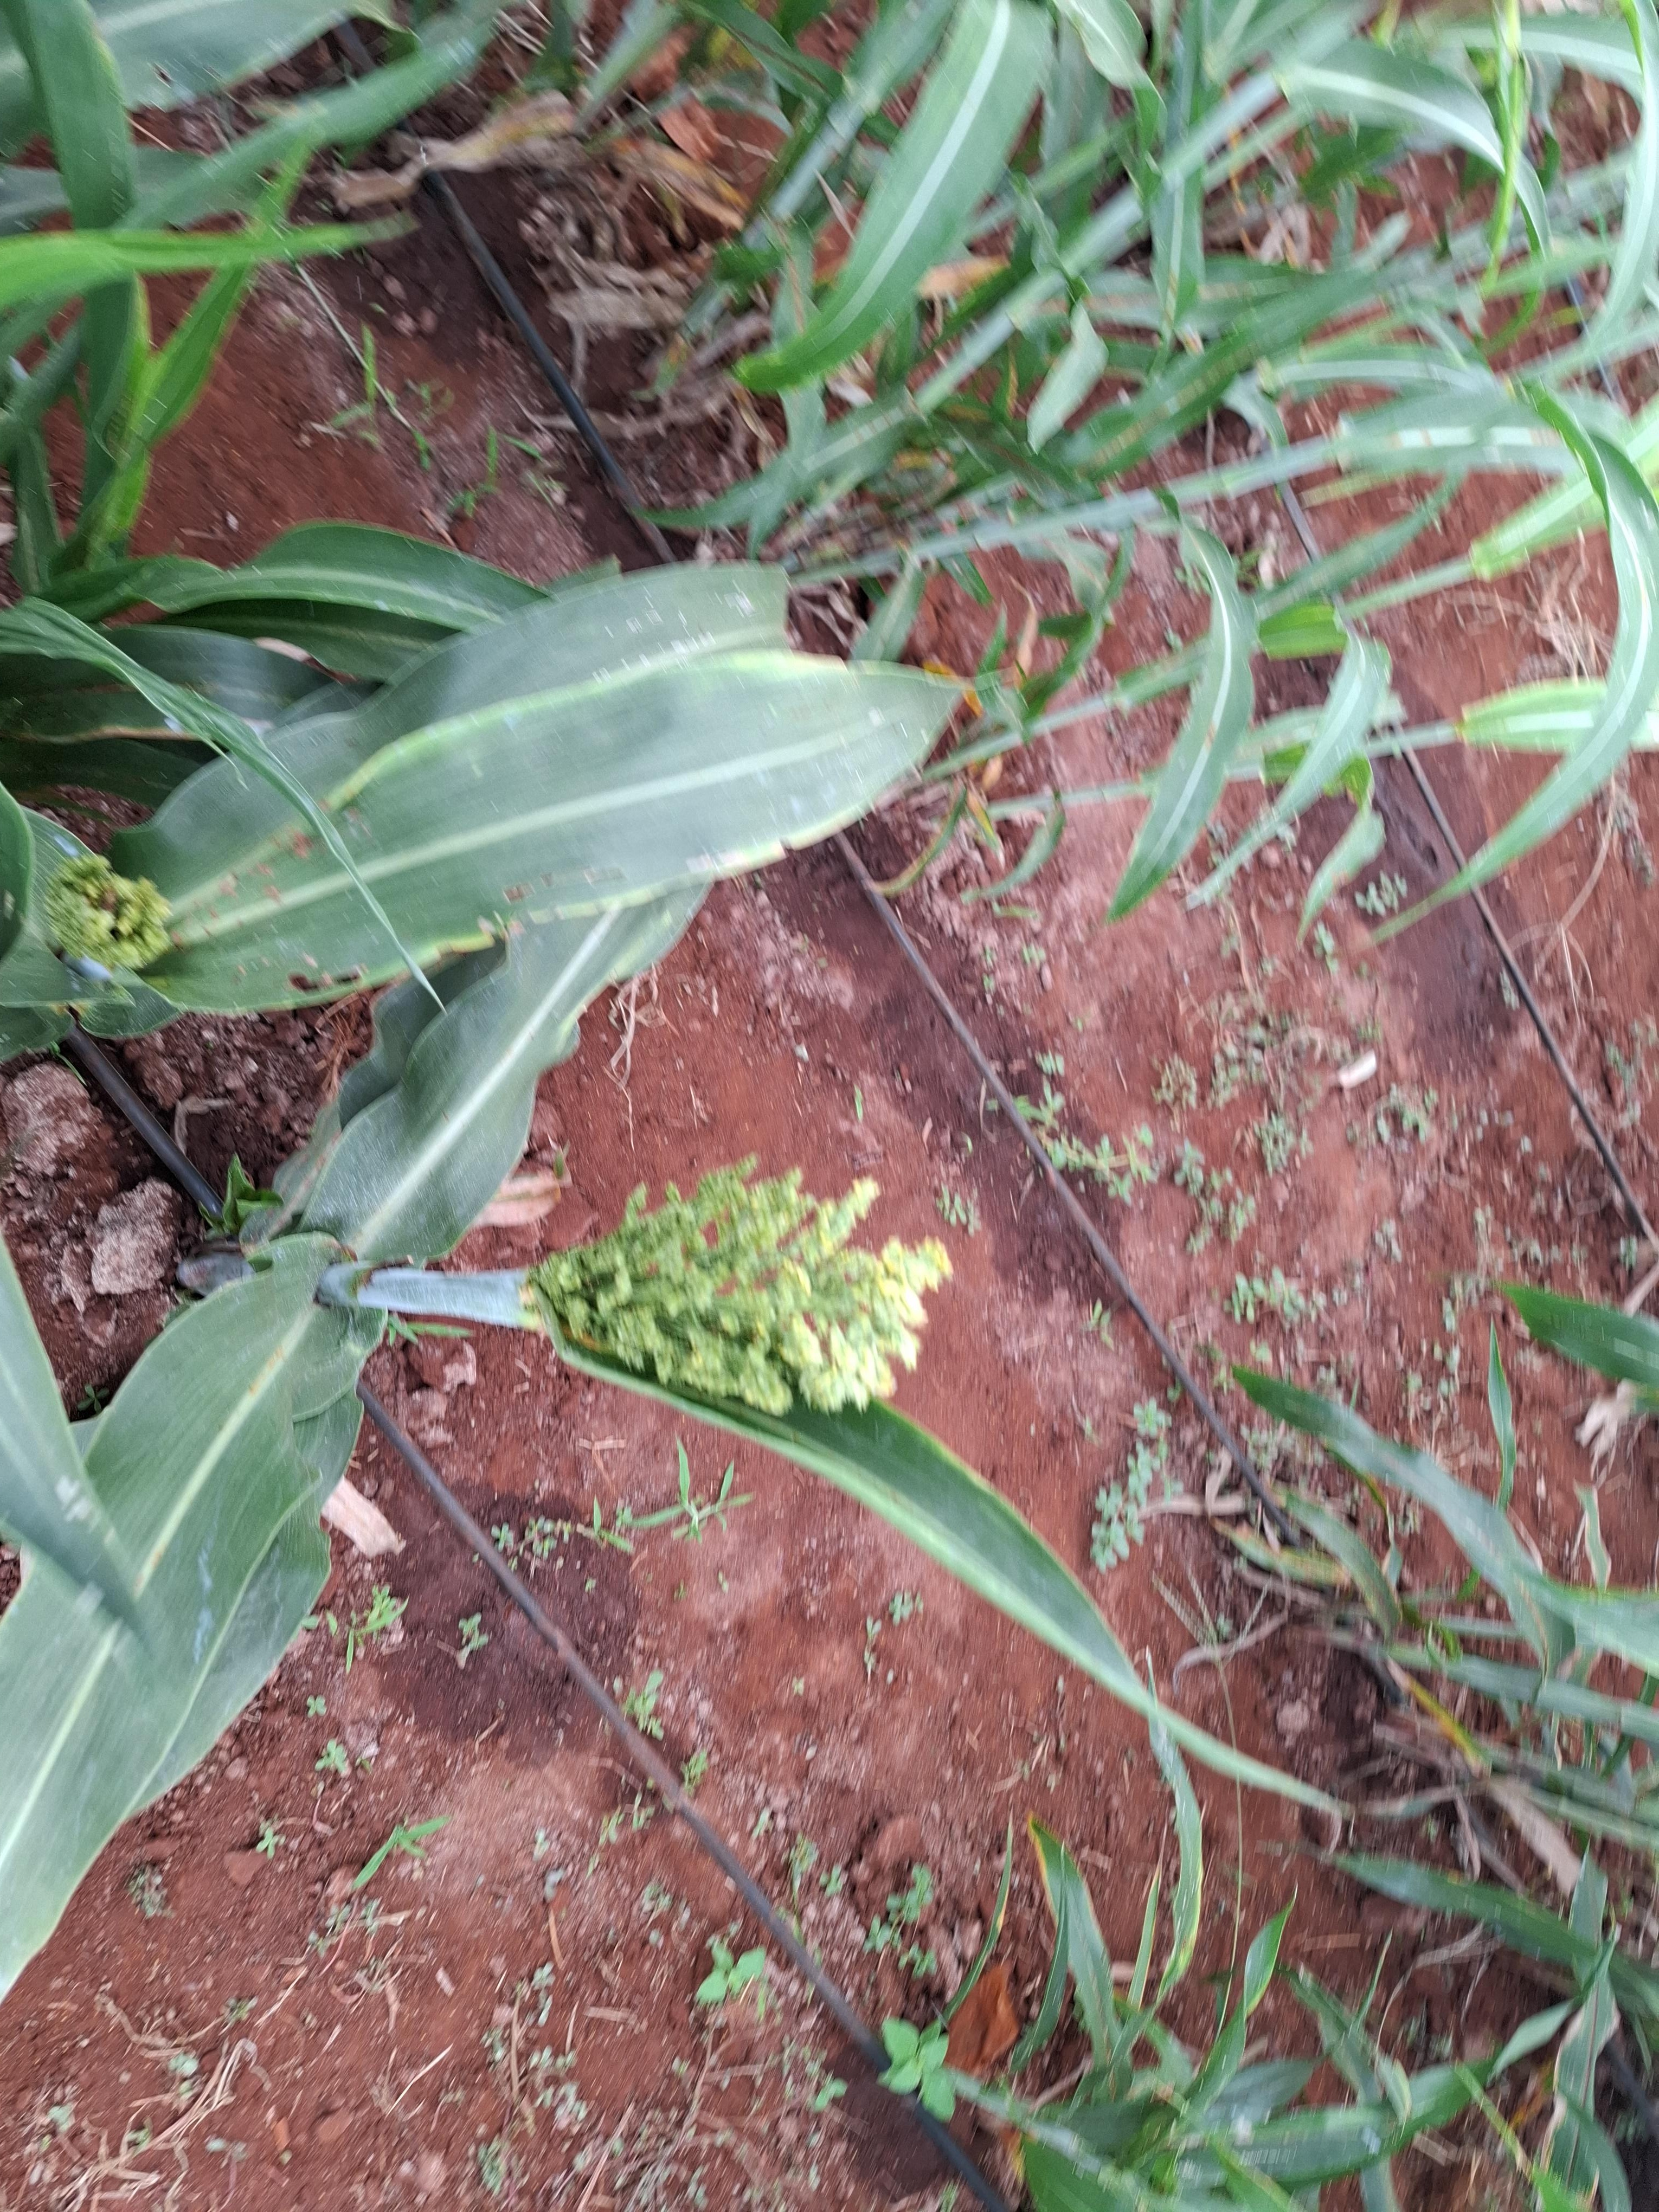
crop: sorghum
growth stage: flowering
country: Kenya
